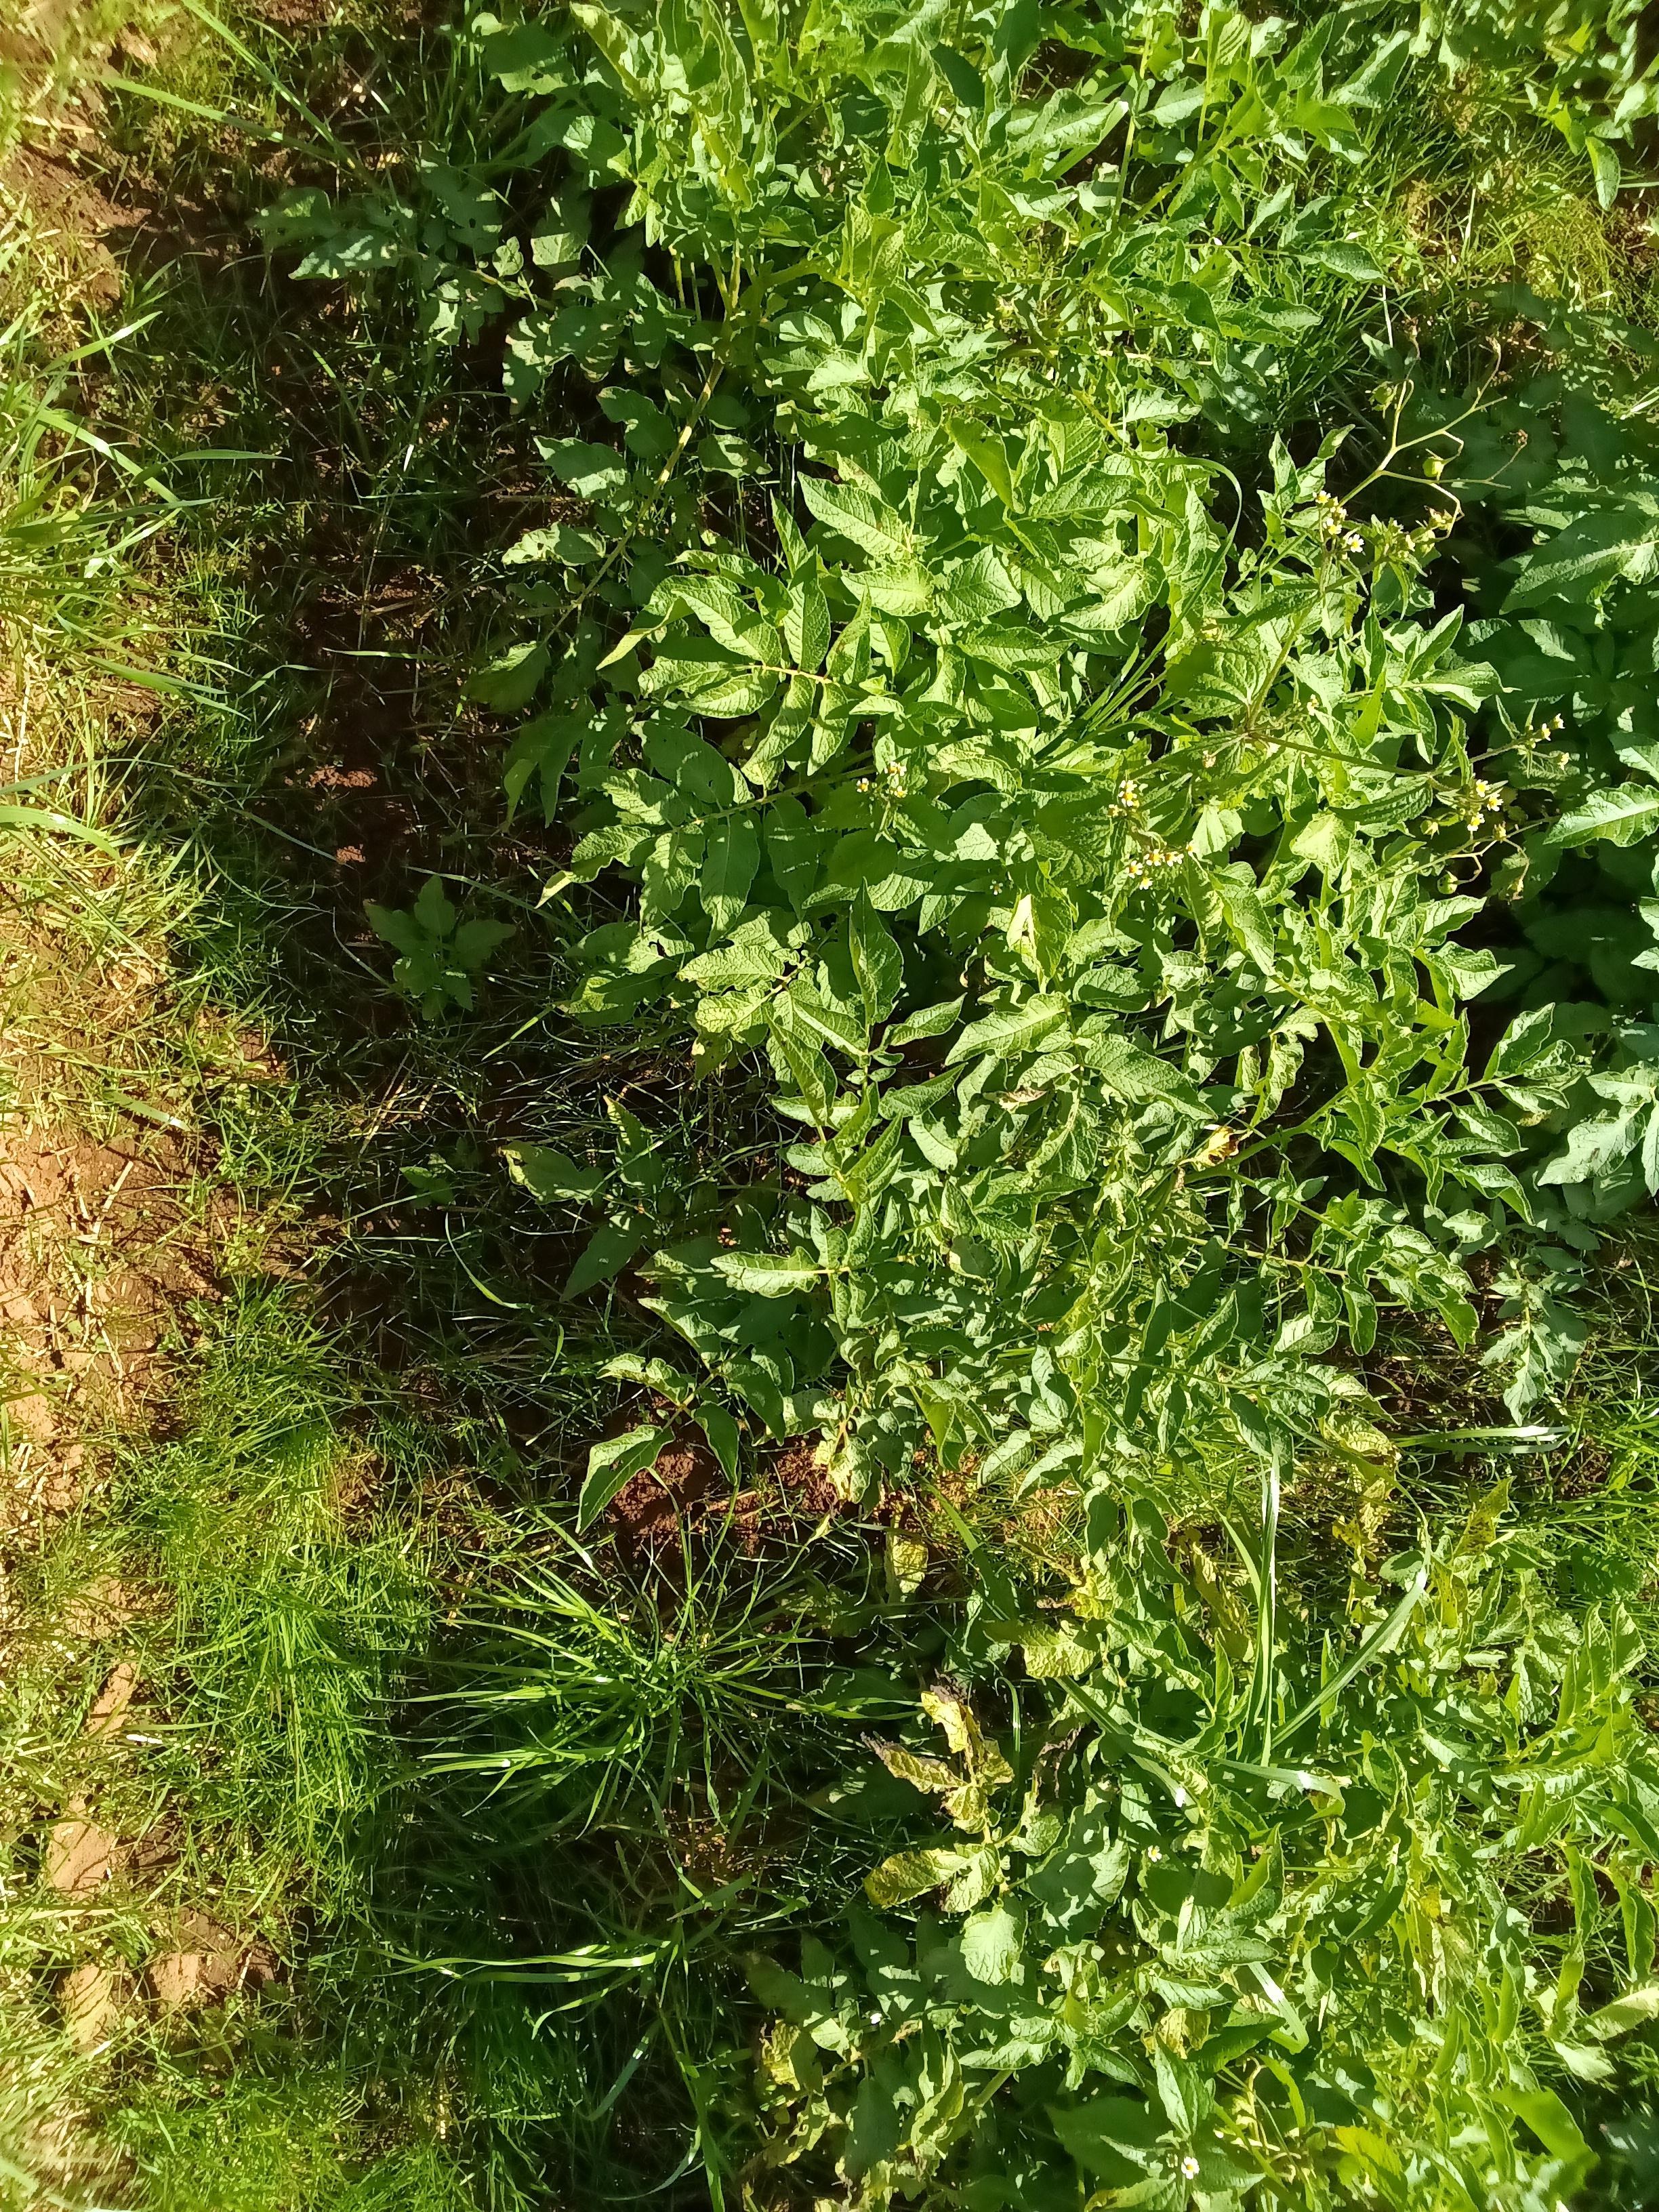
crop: potato
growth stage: harvest maturity
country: Kenya
